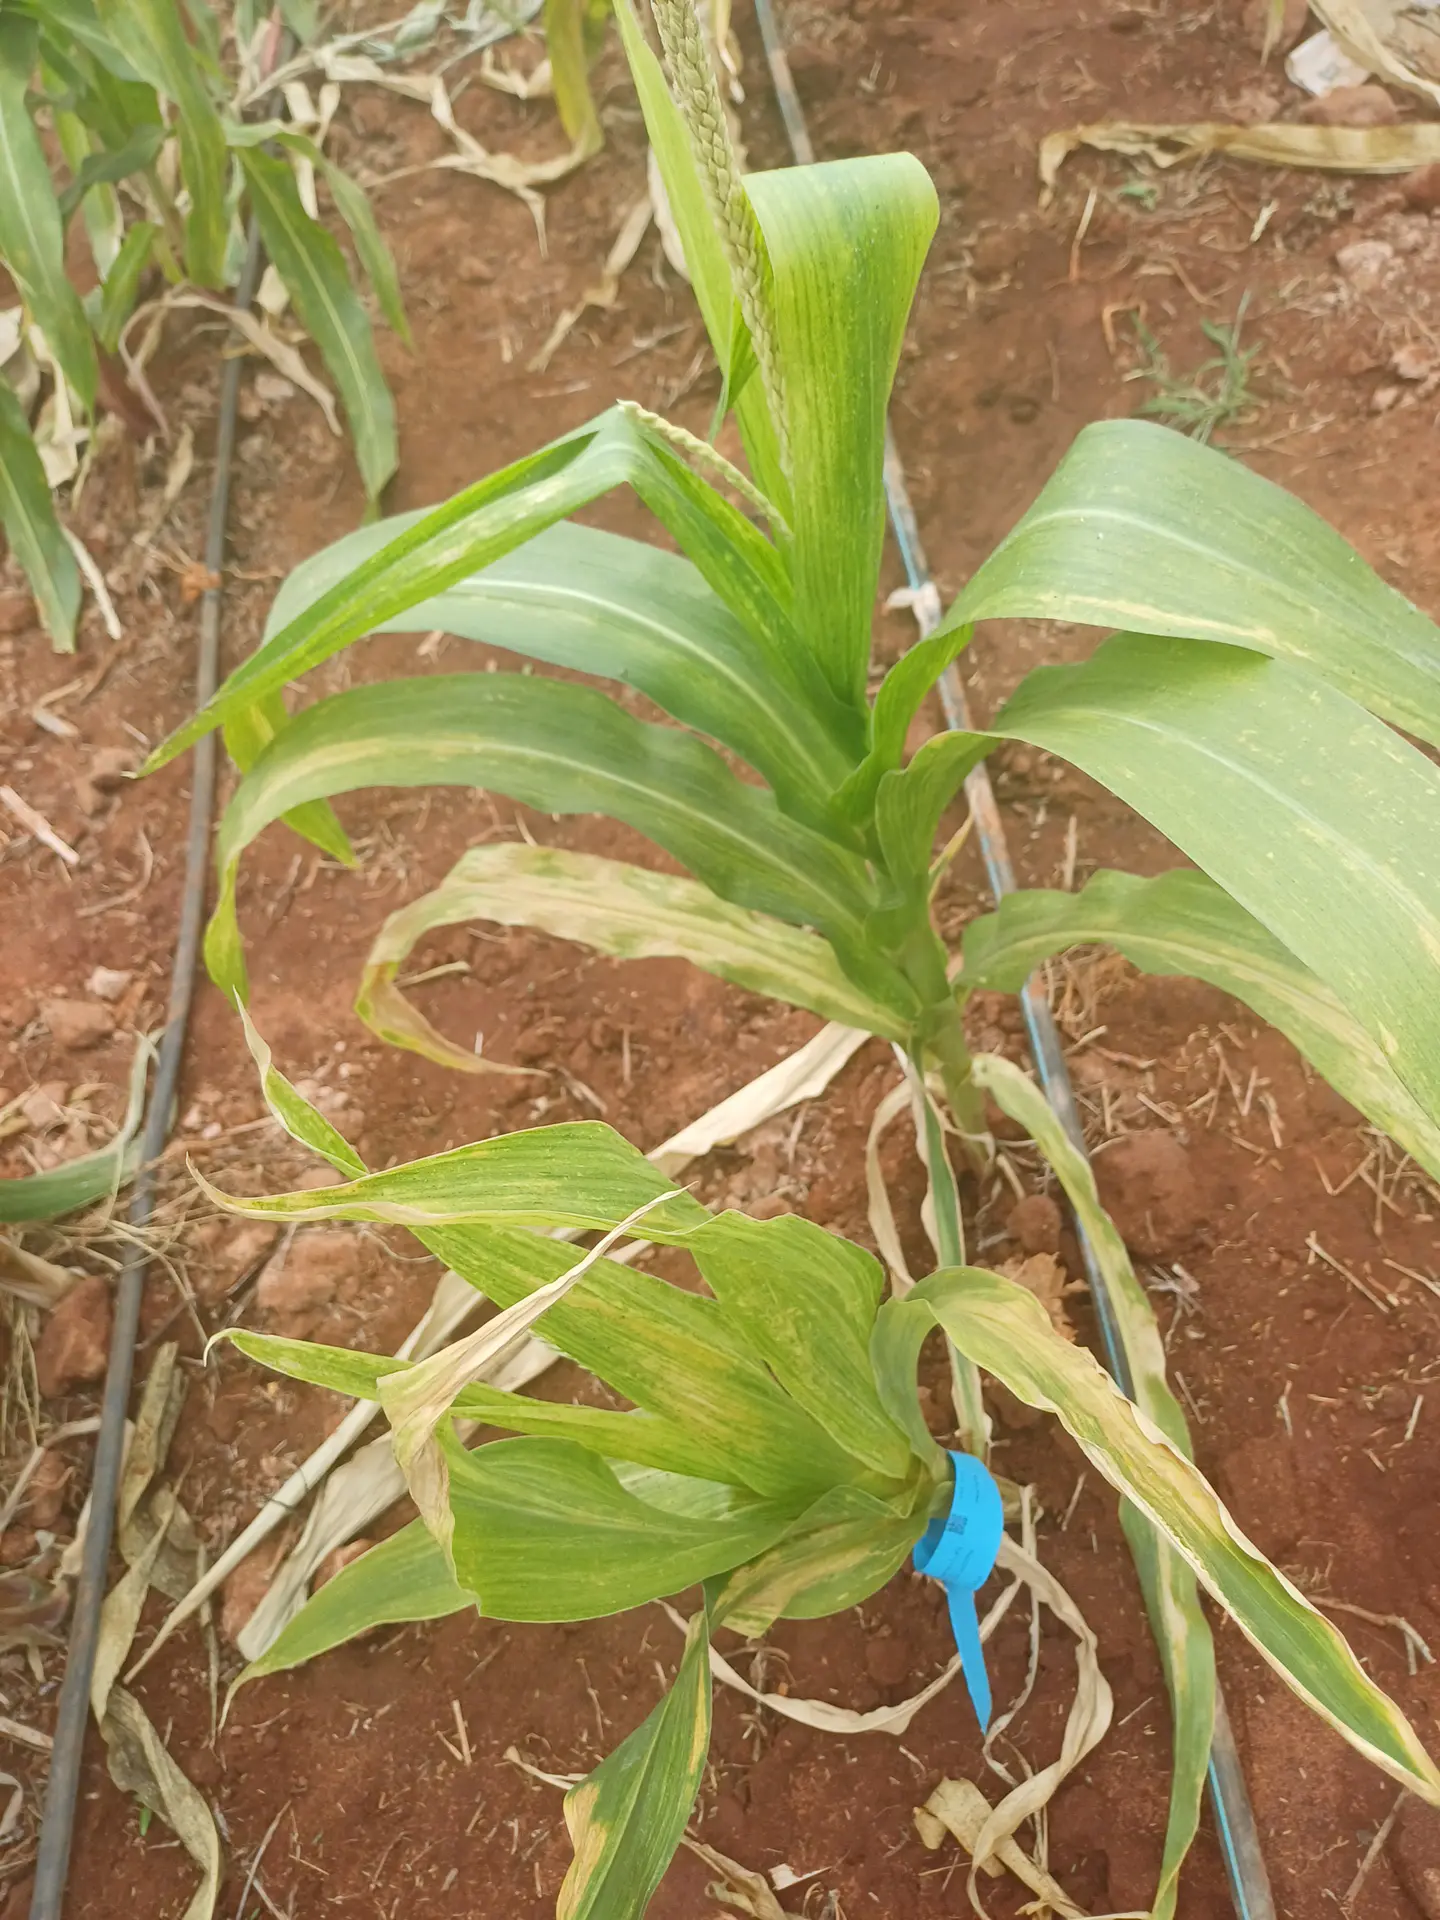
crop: maize
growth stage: flowering
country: Kenya
